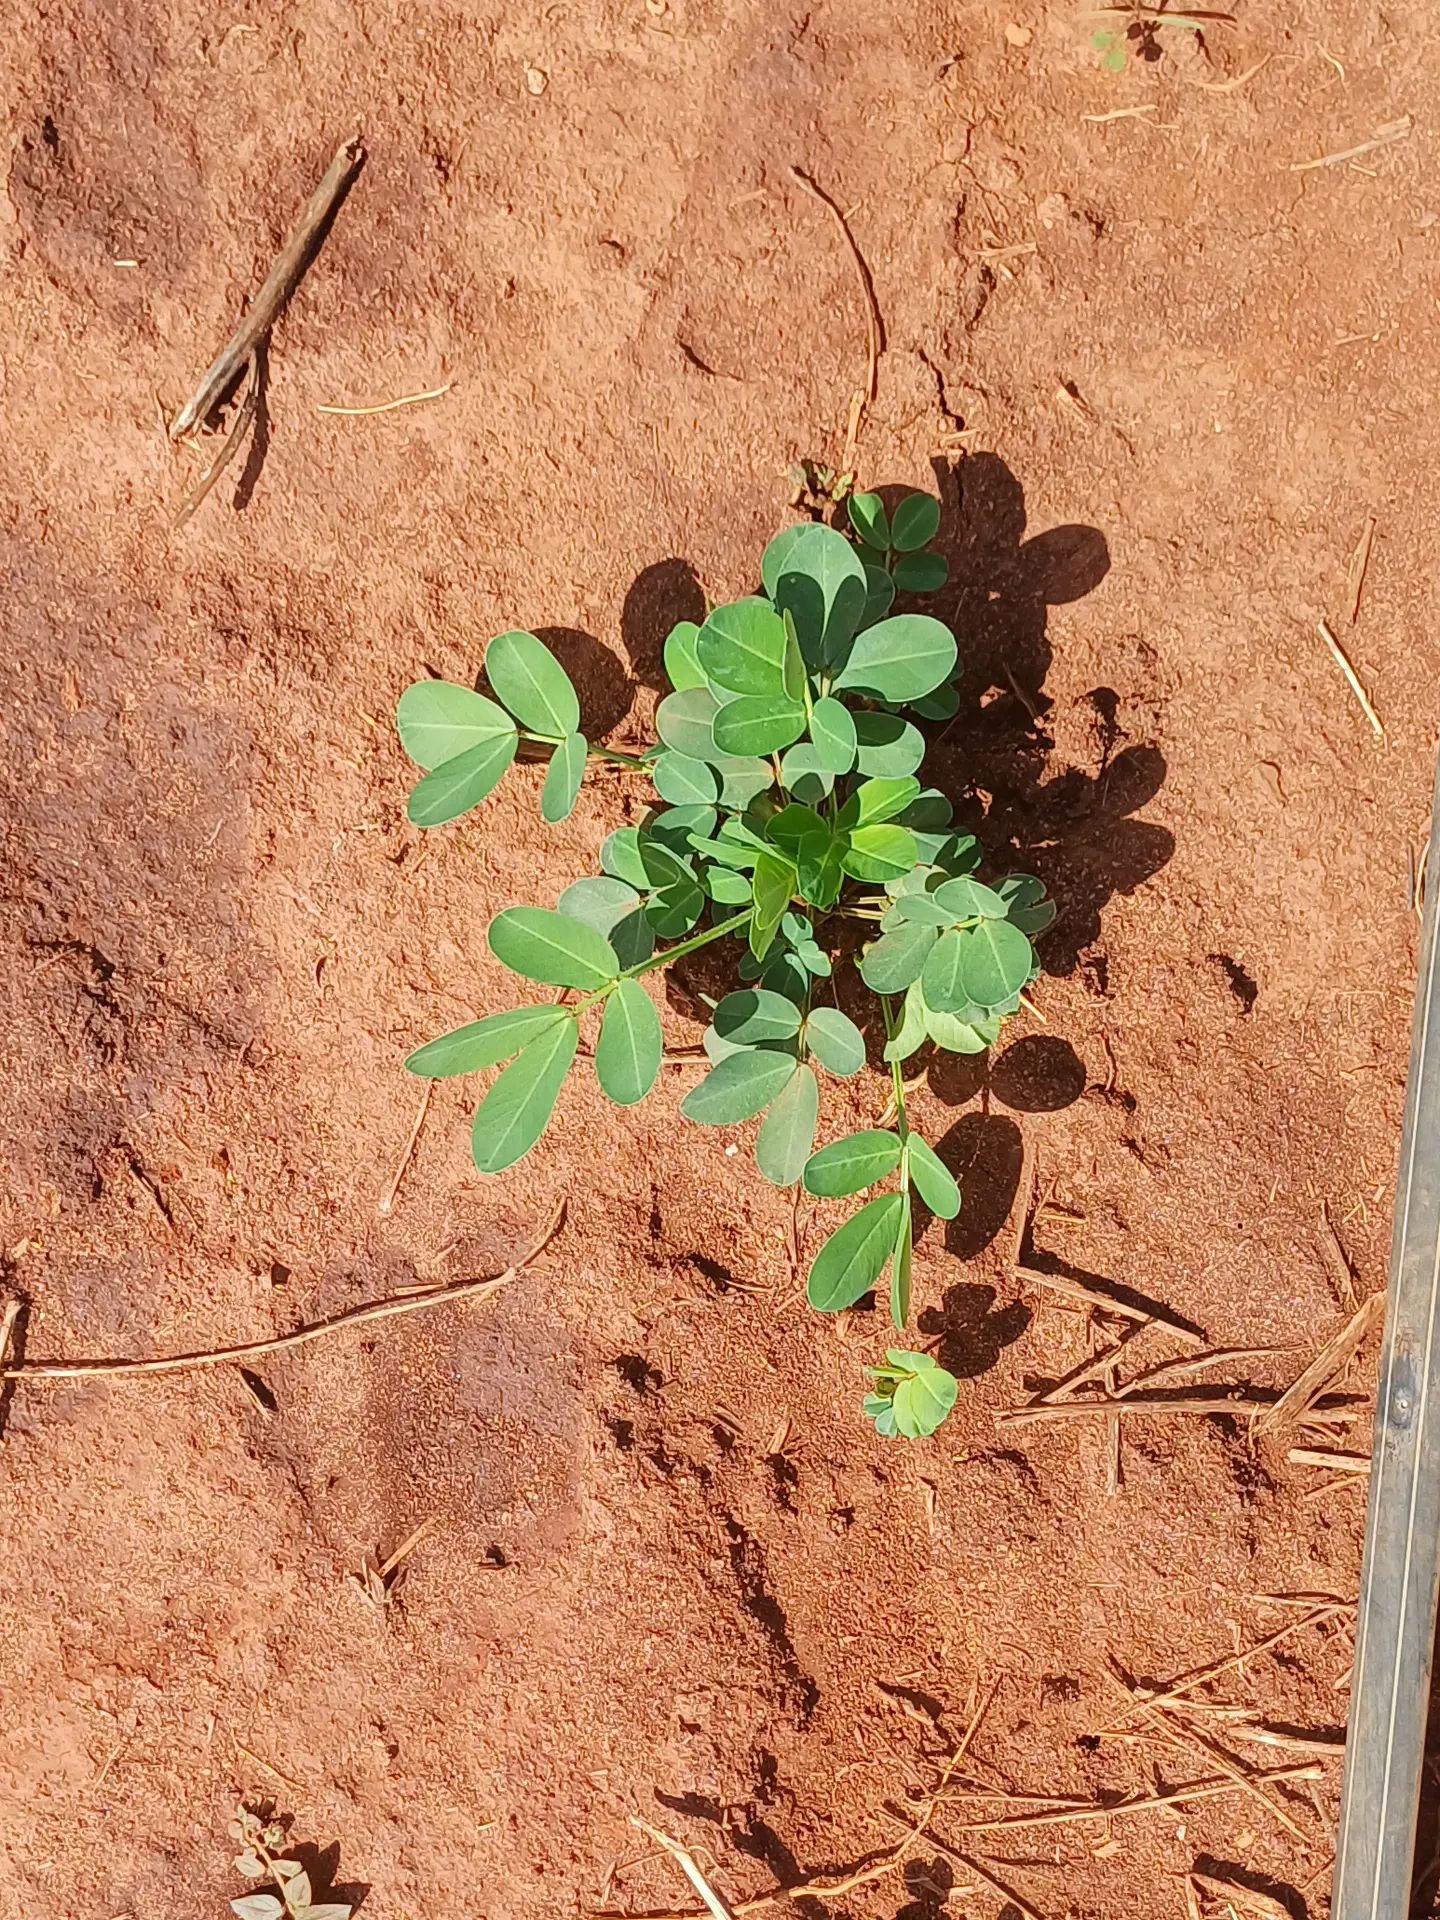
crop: groundnut
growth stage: vegetative
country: Kenya
